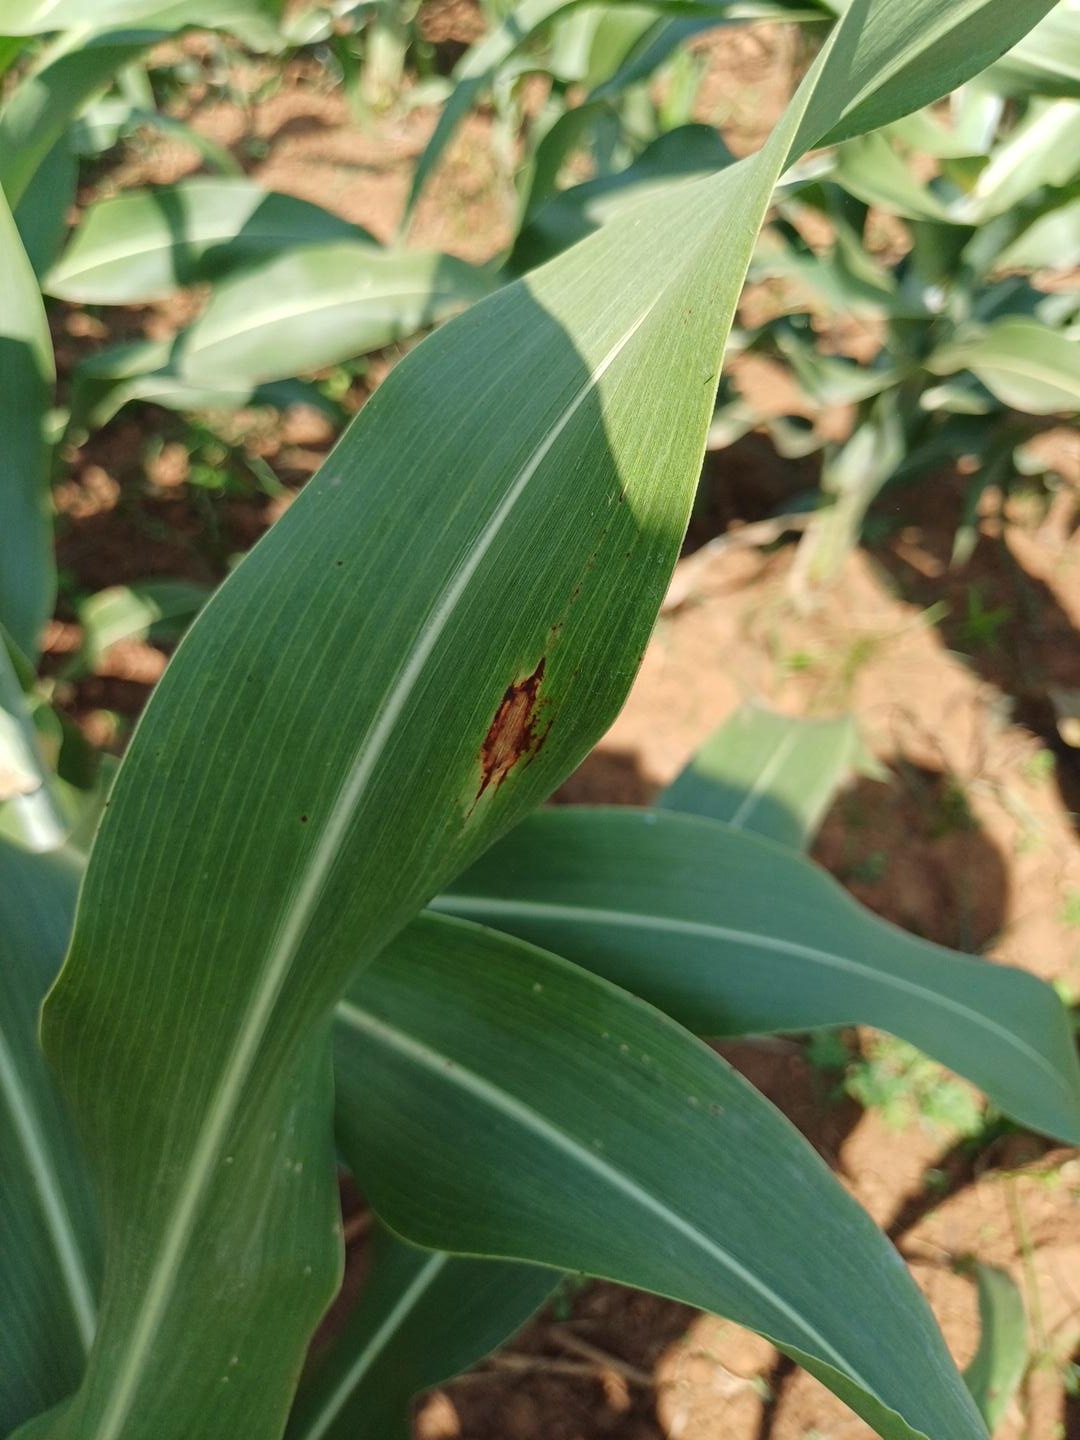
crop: sorghum
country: Kenya
